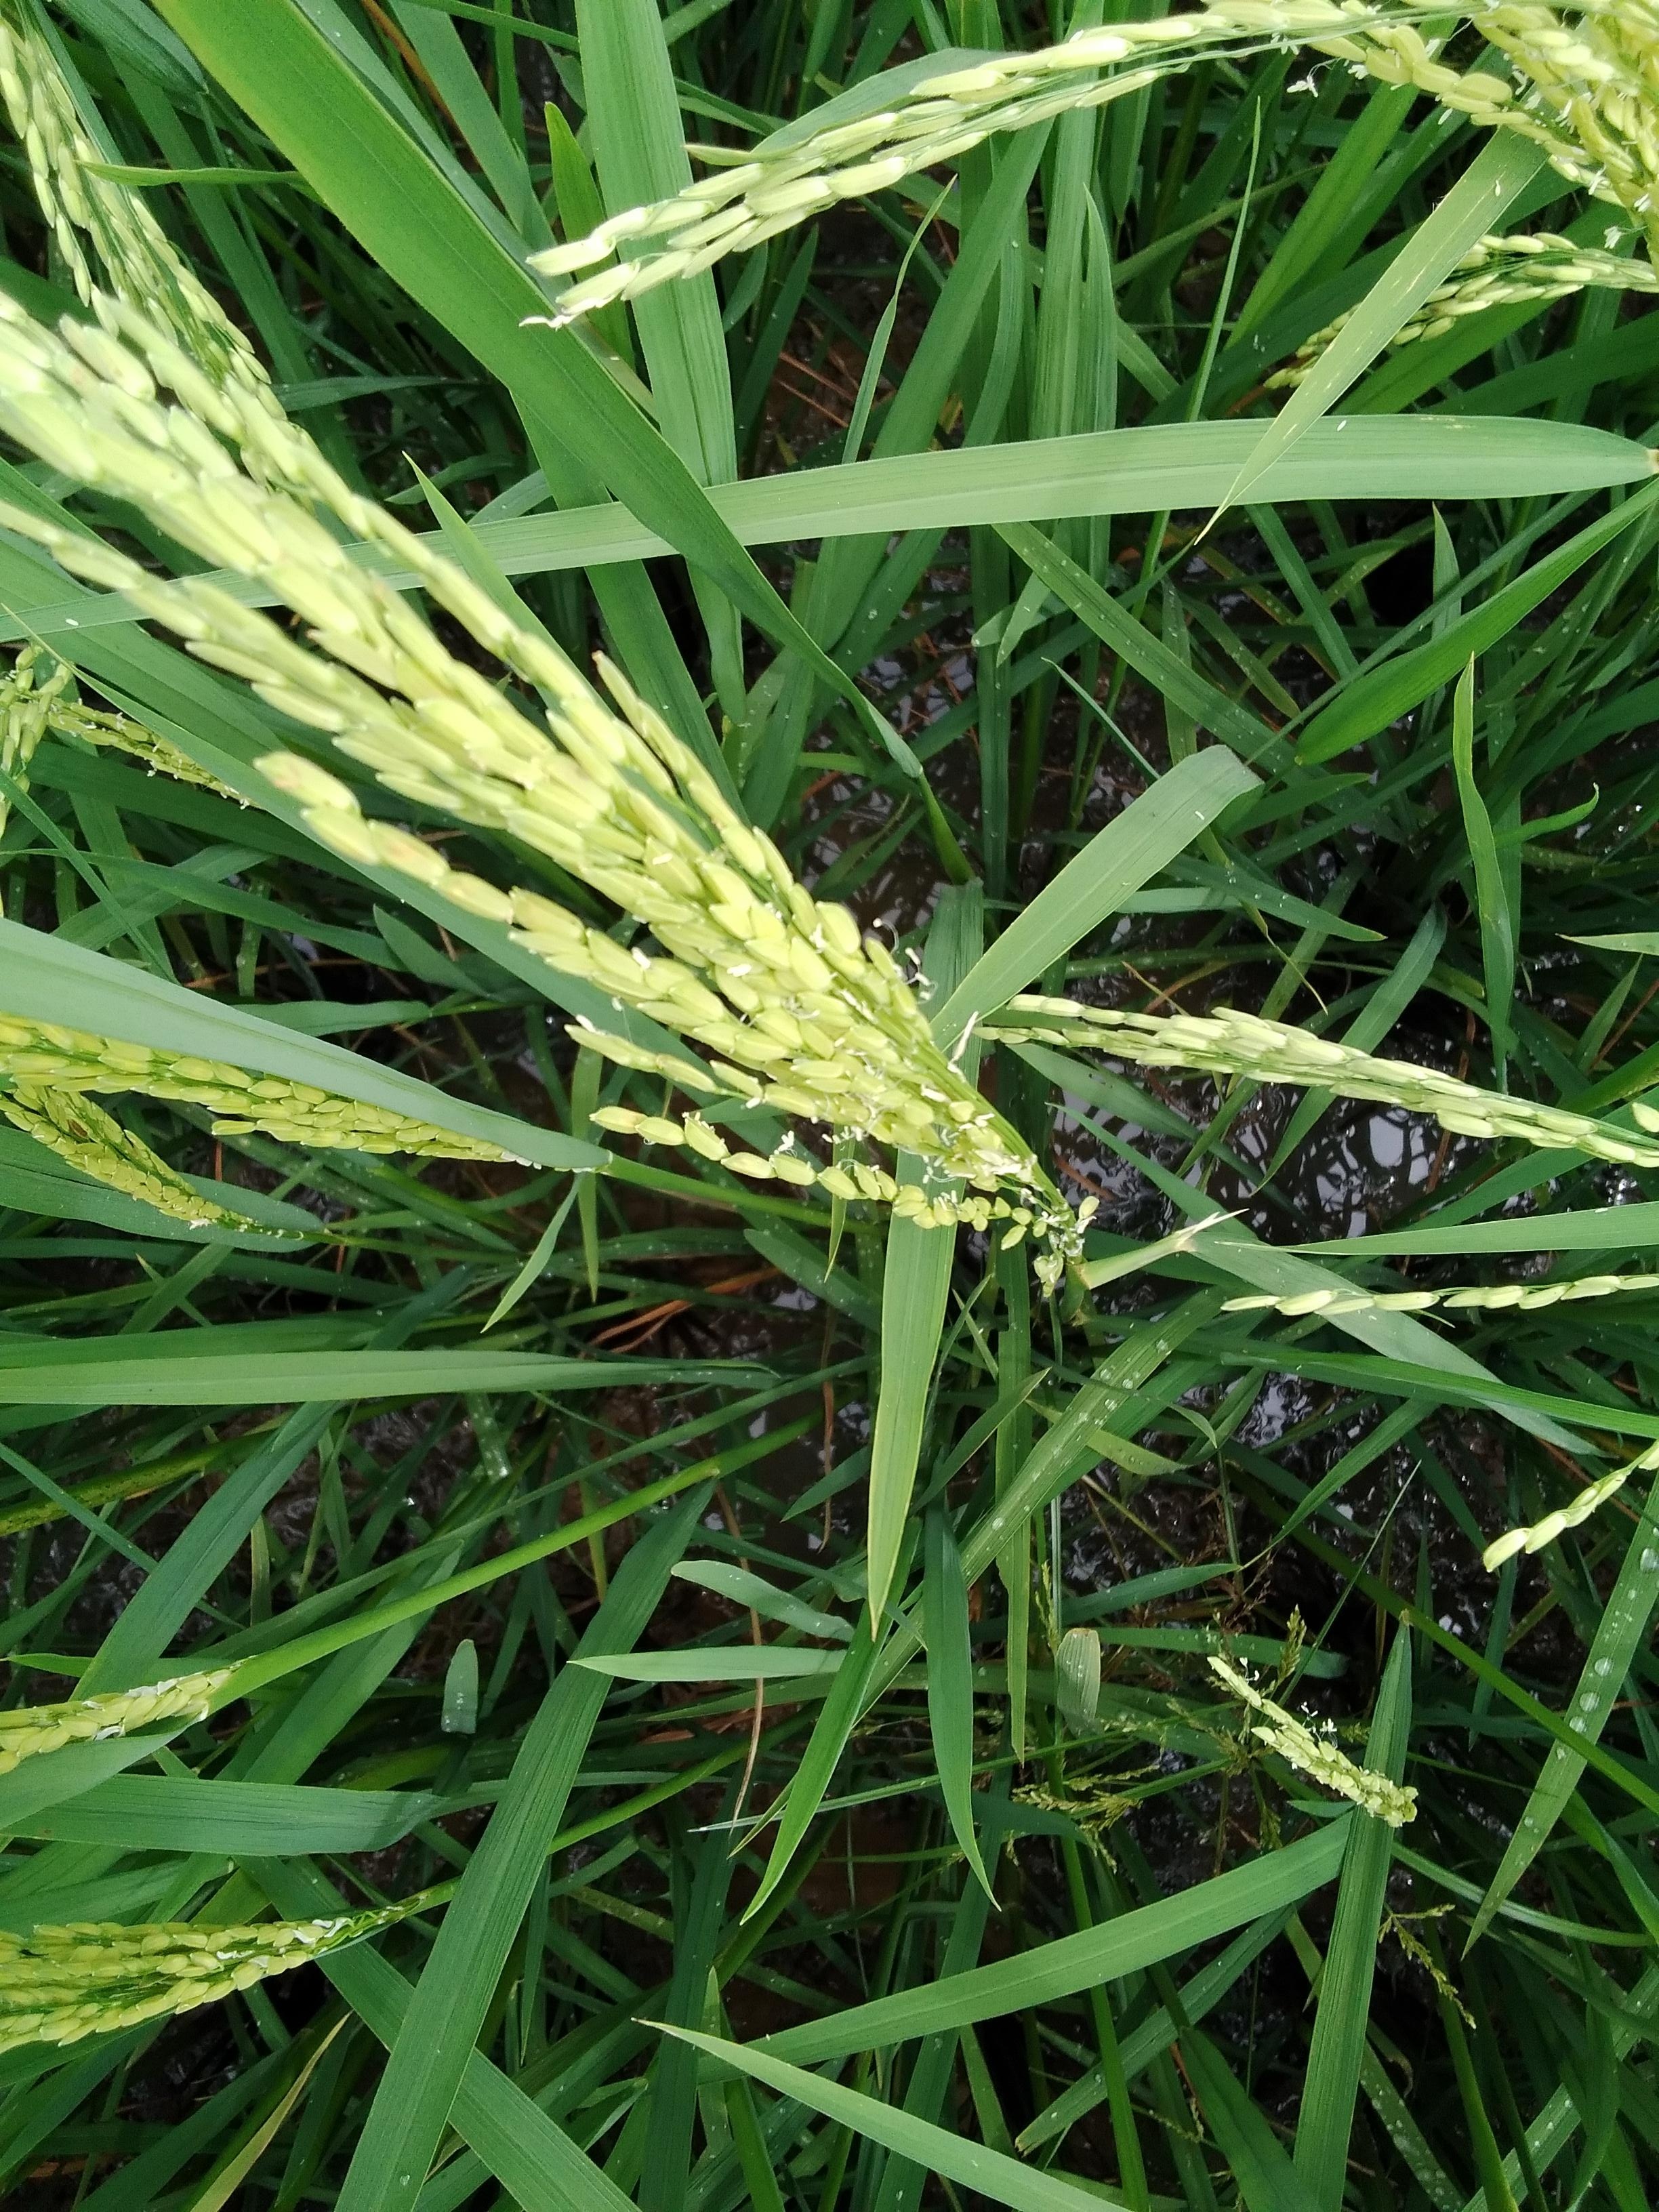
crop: rice
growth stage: flowering
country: Nigeria
